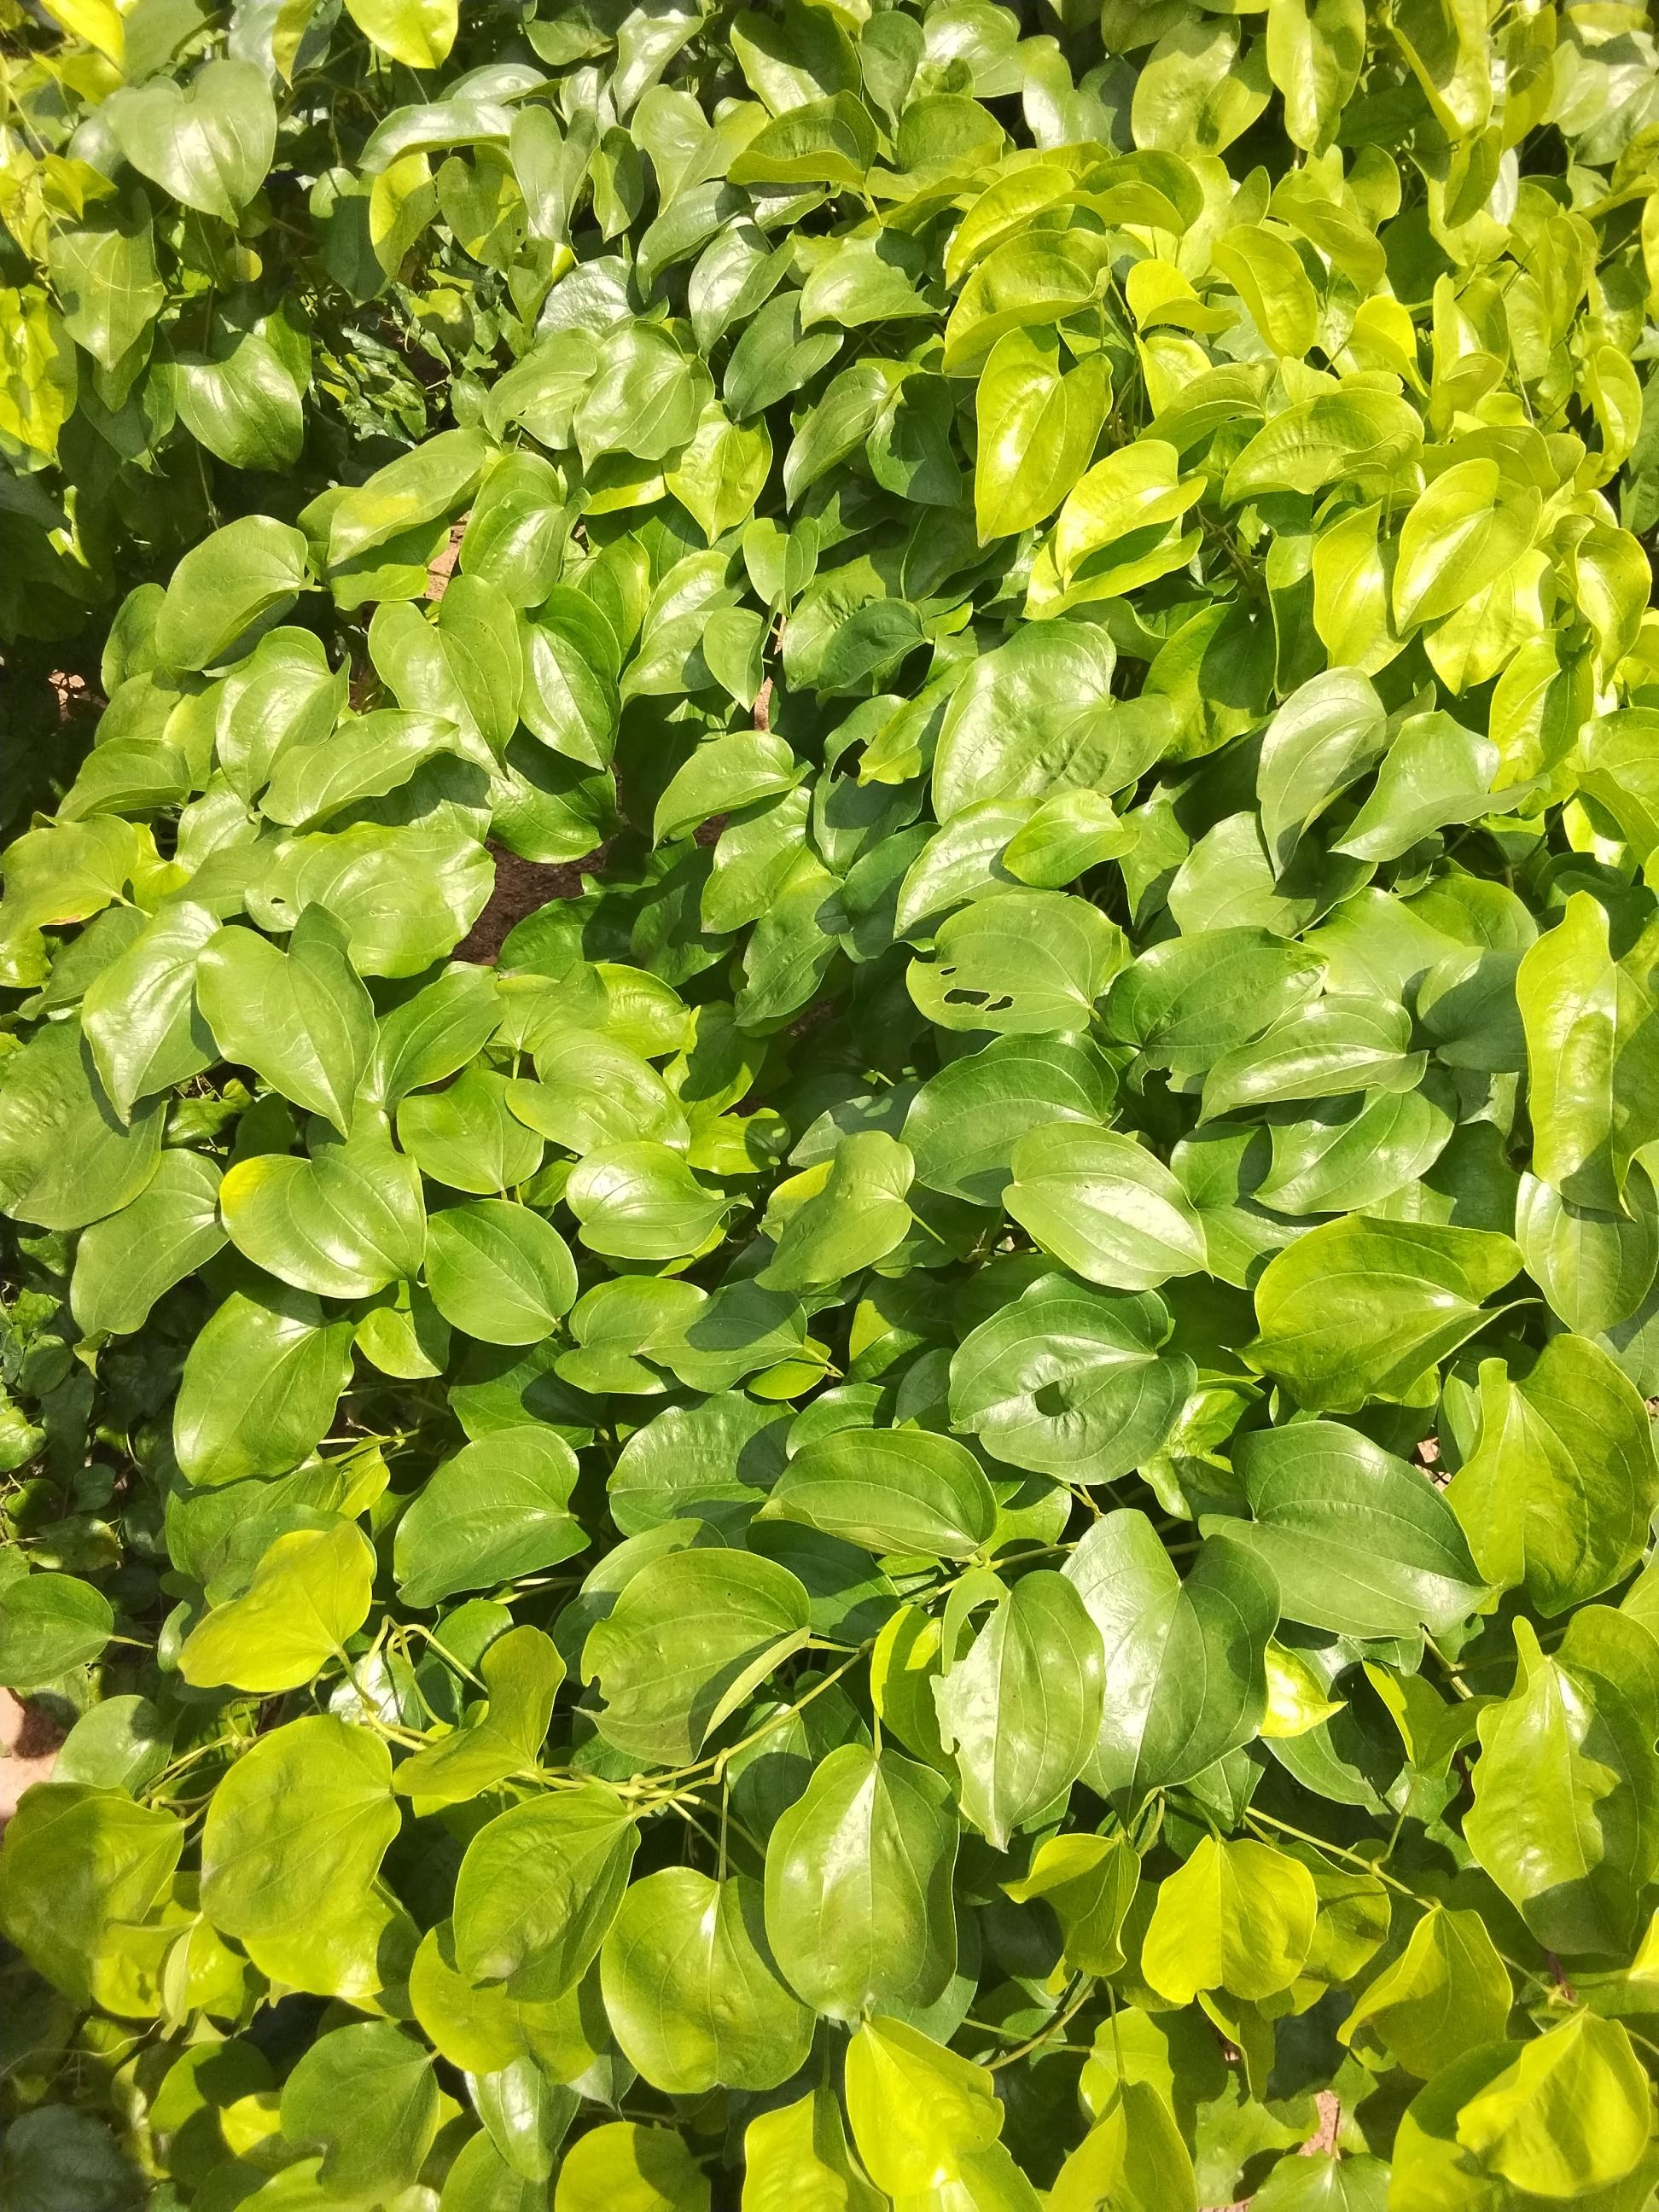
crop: yam
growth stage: vegetative
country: Nigeria
